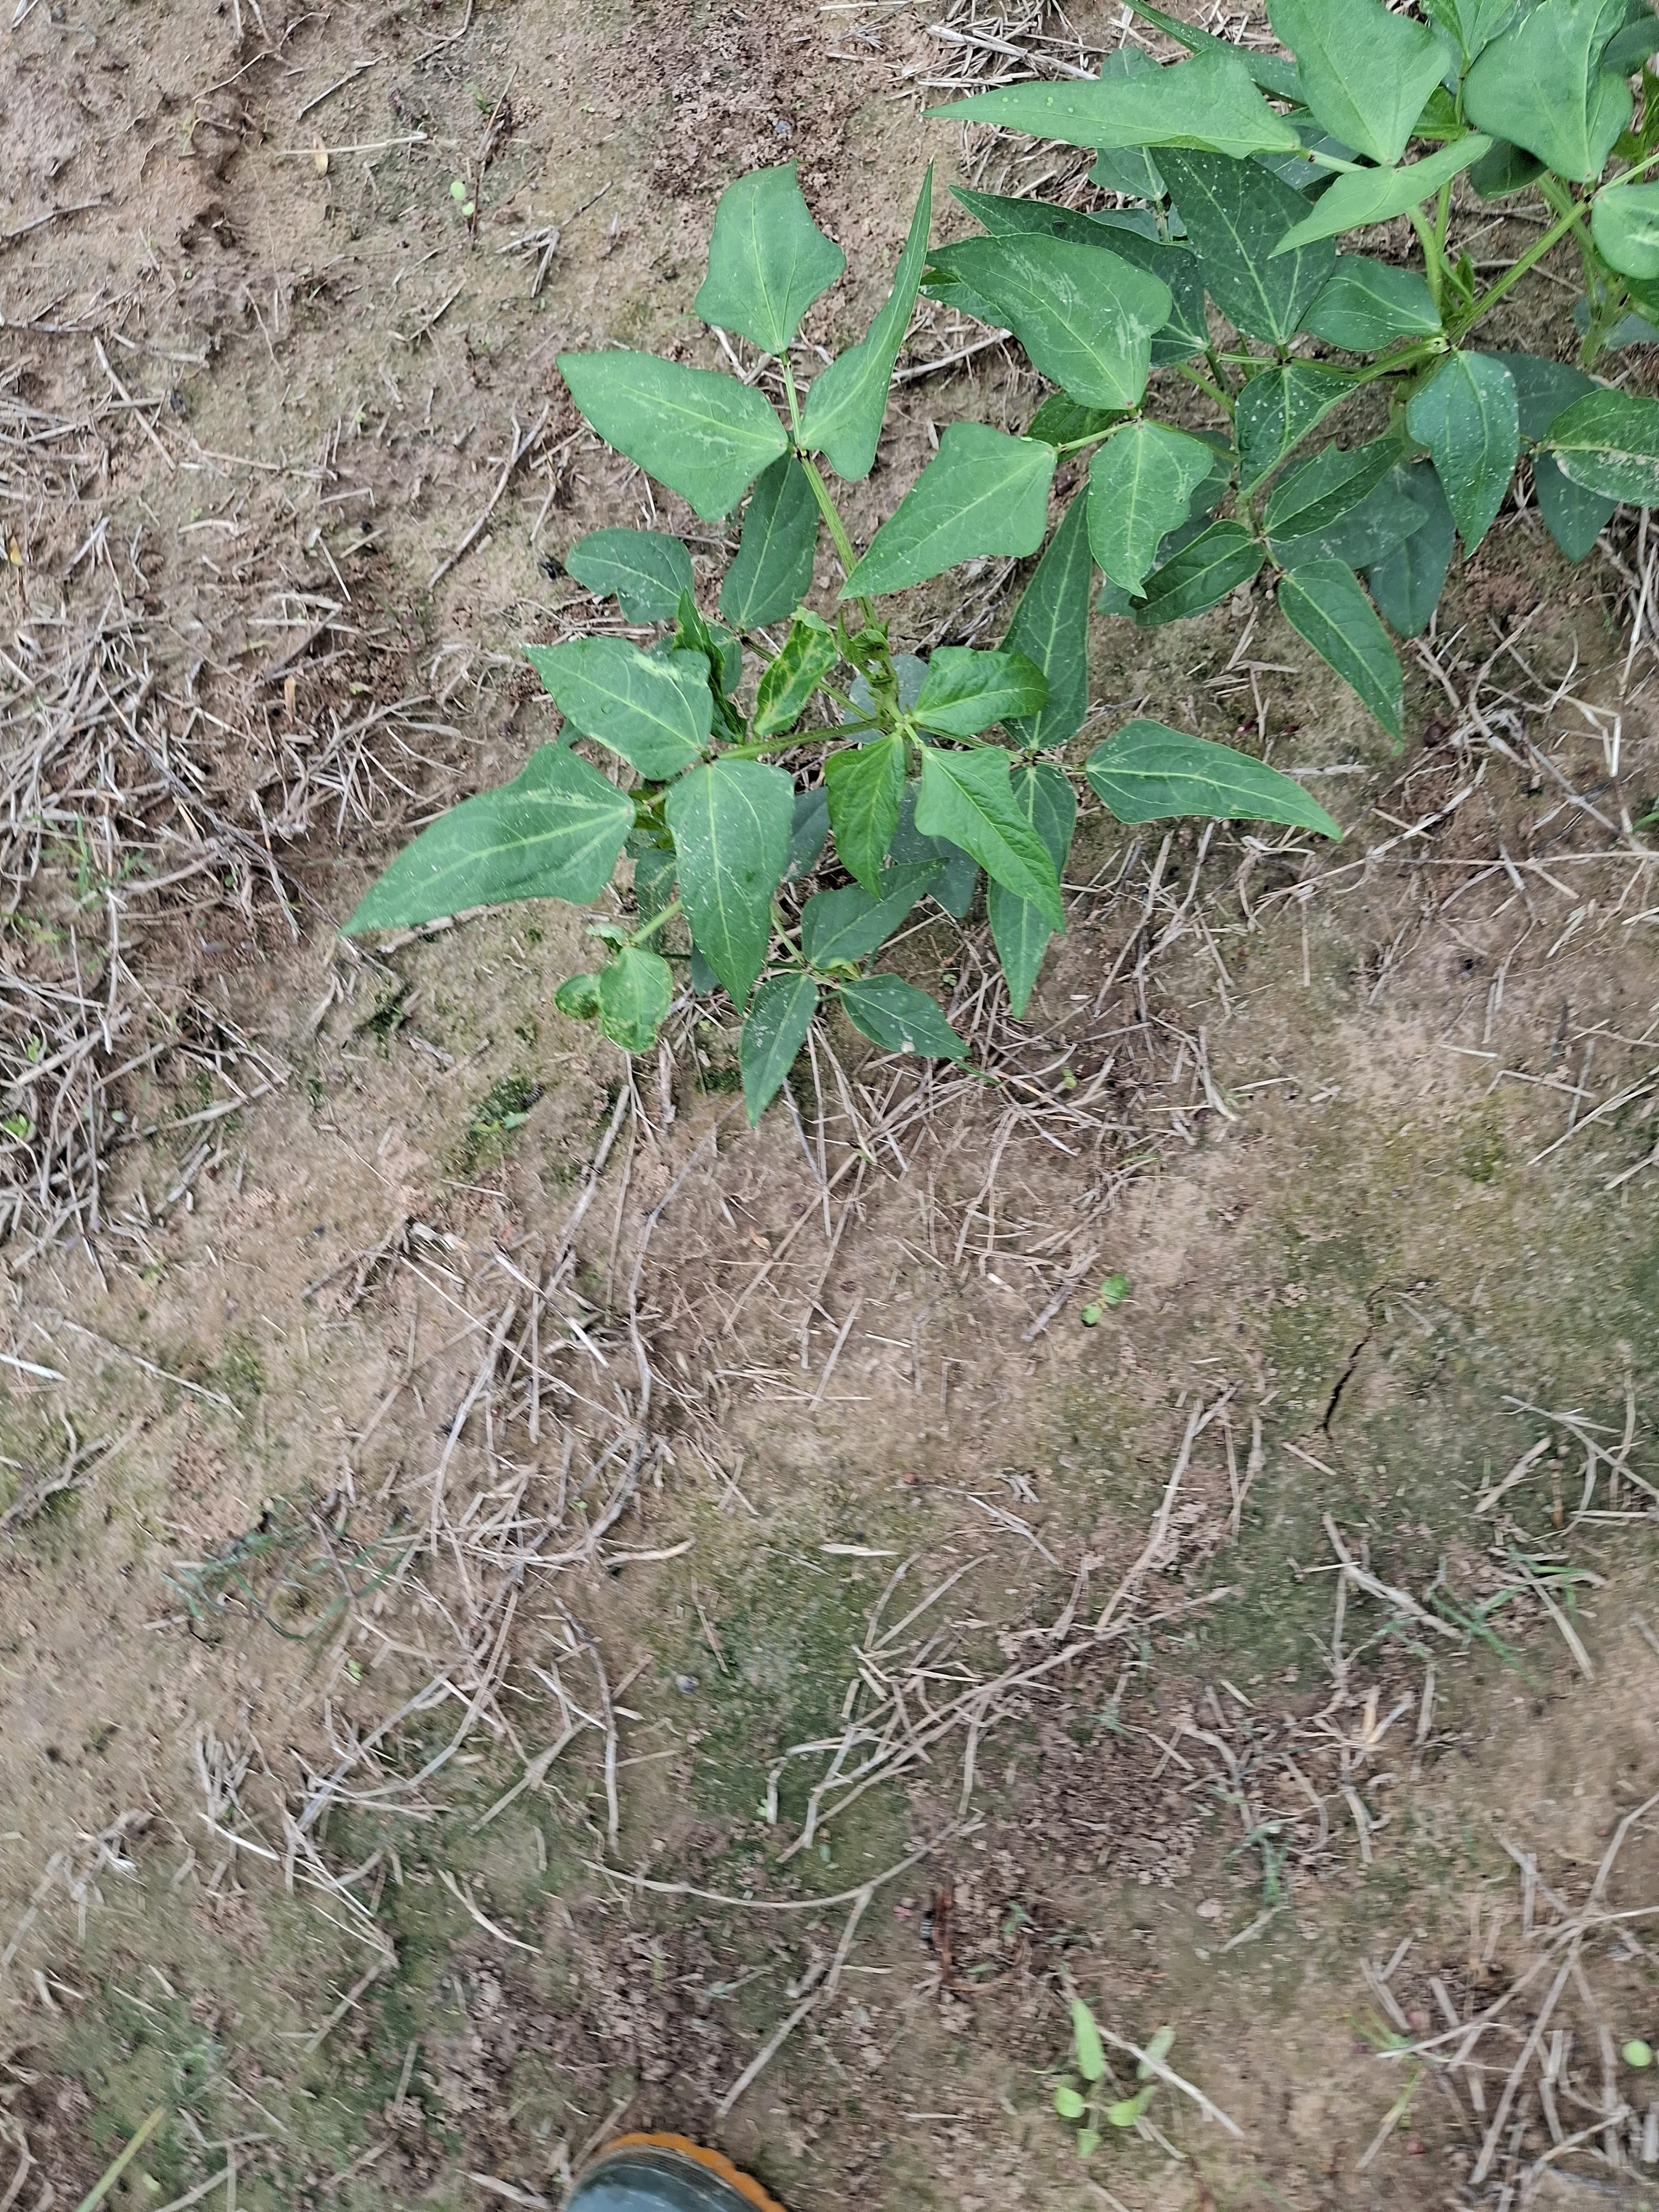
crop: cowpea
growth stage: emergence
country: Nigeria
